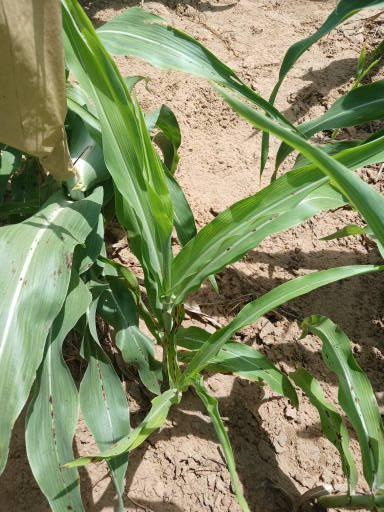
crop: sorghum
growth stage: vegetative
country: Senegal
